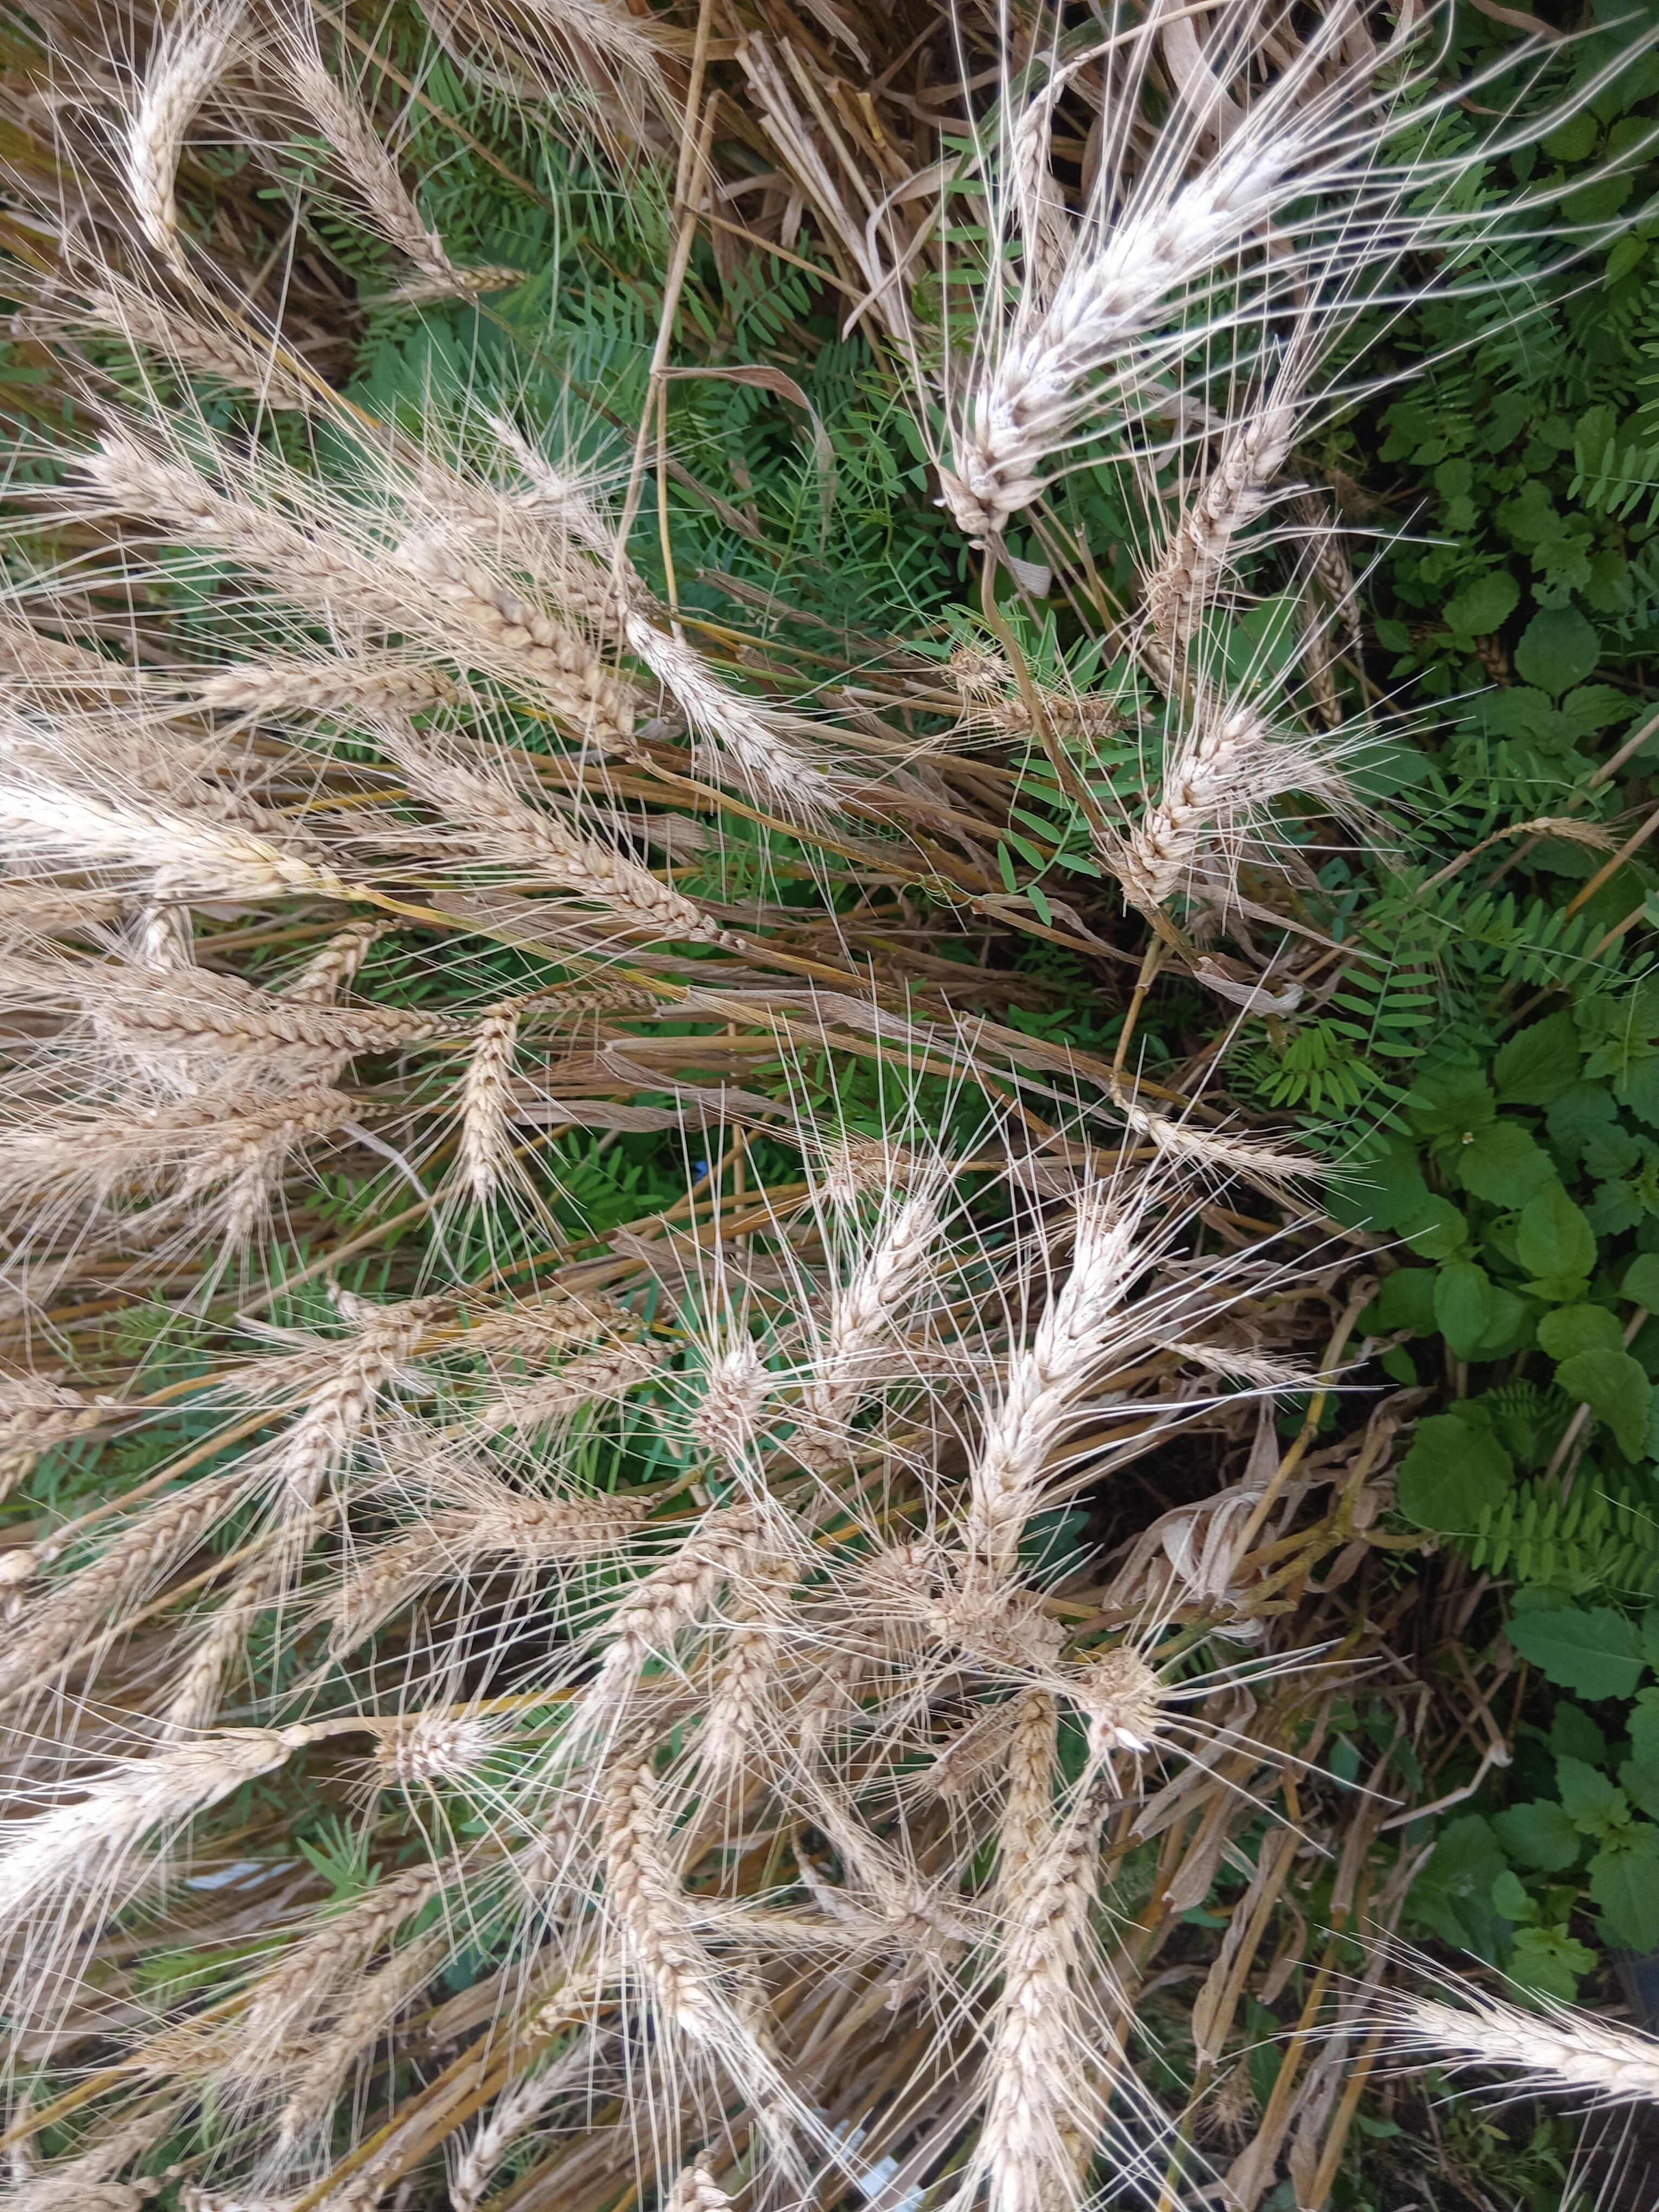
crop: wheat
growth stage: maturity
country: Kenya
